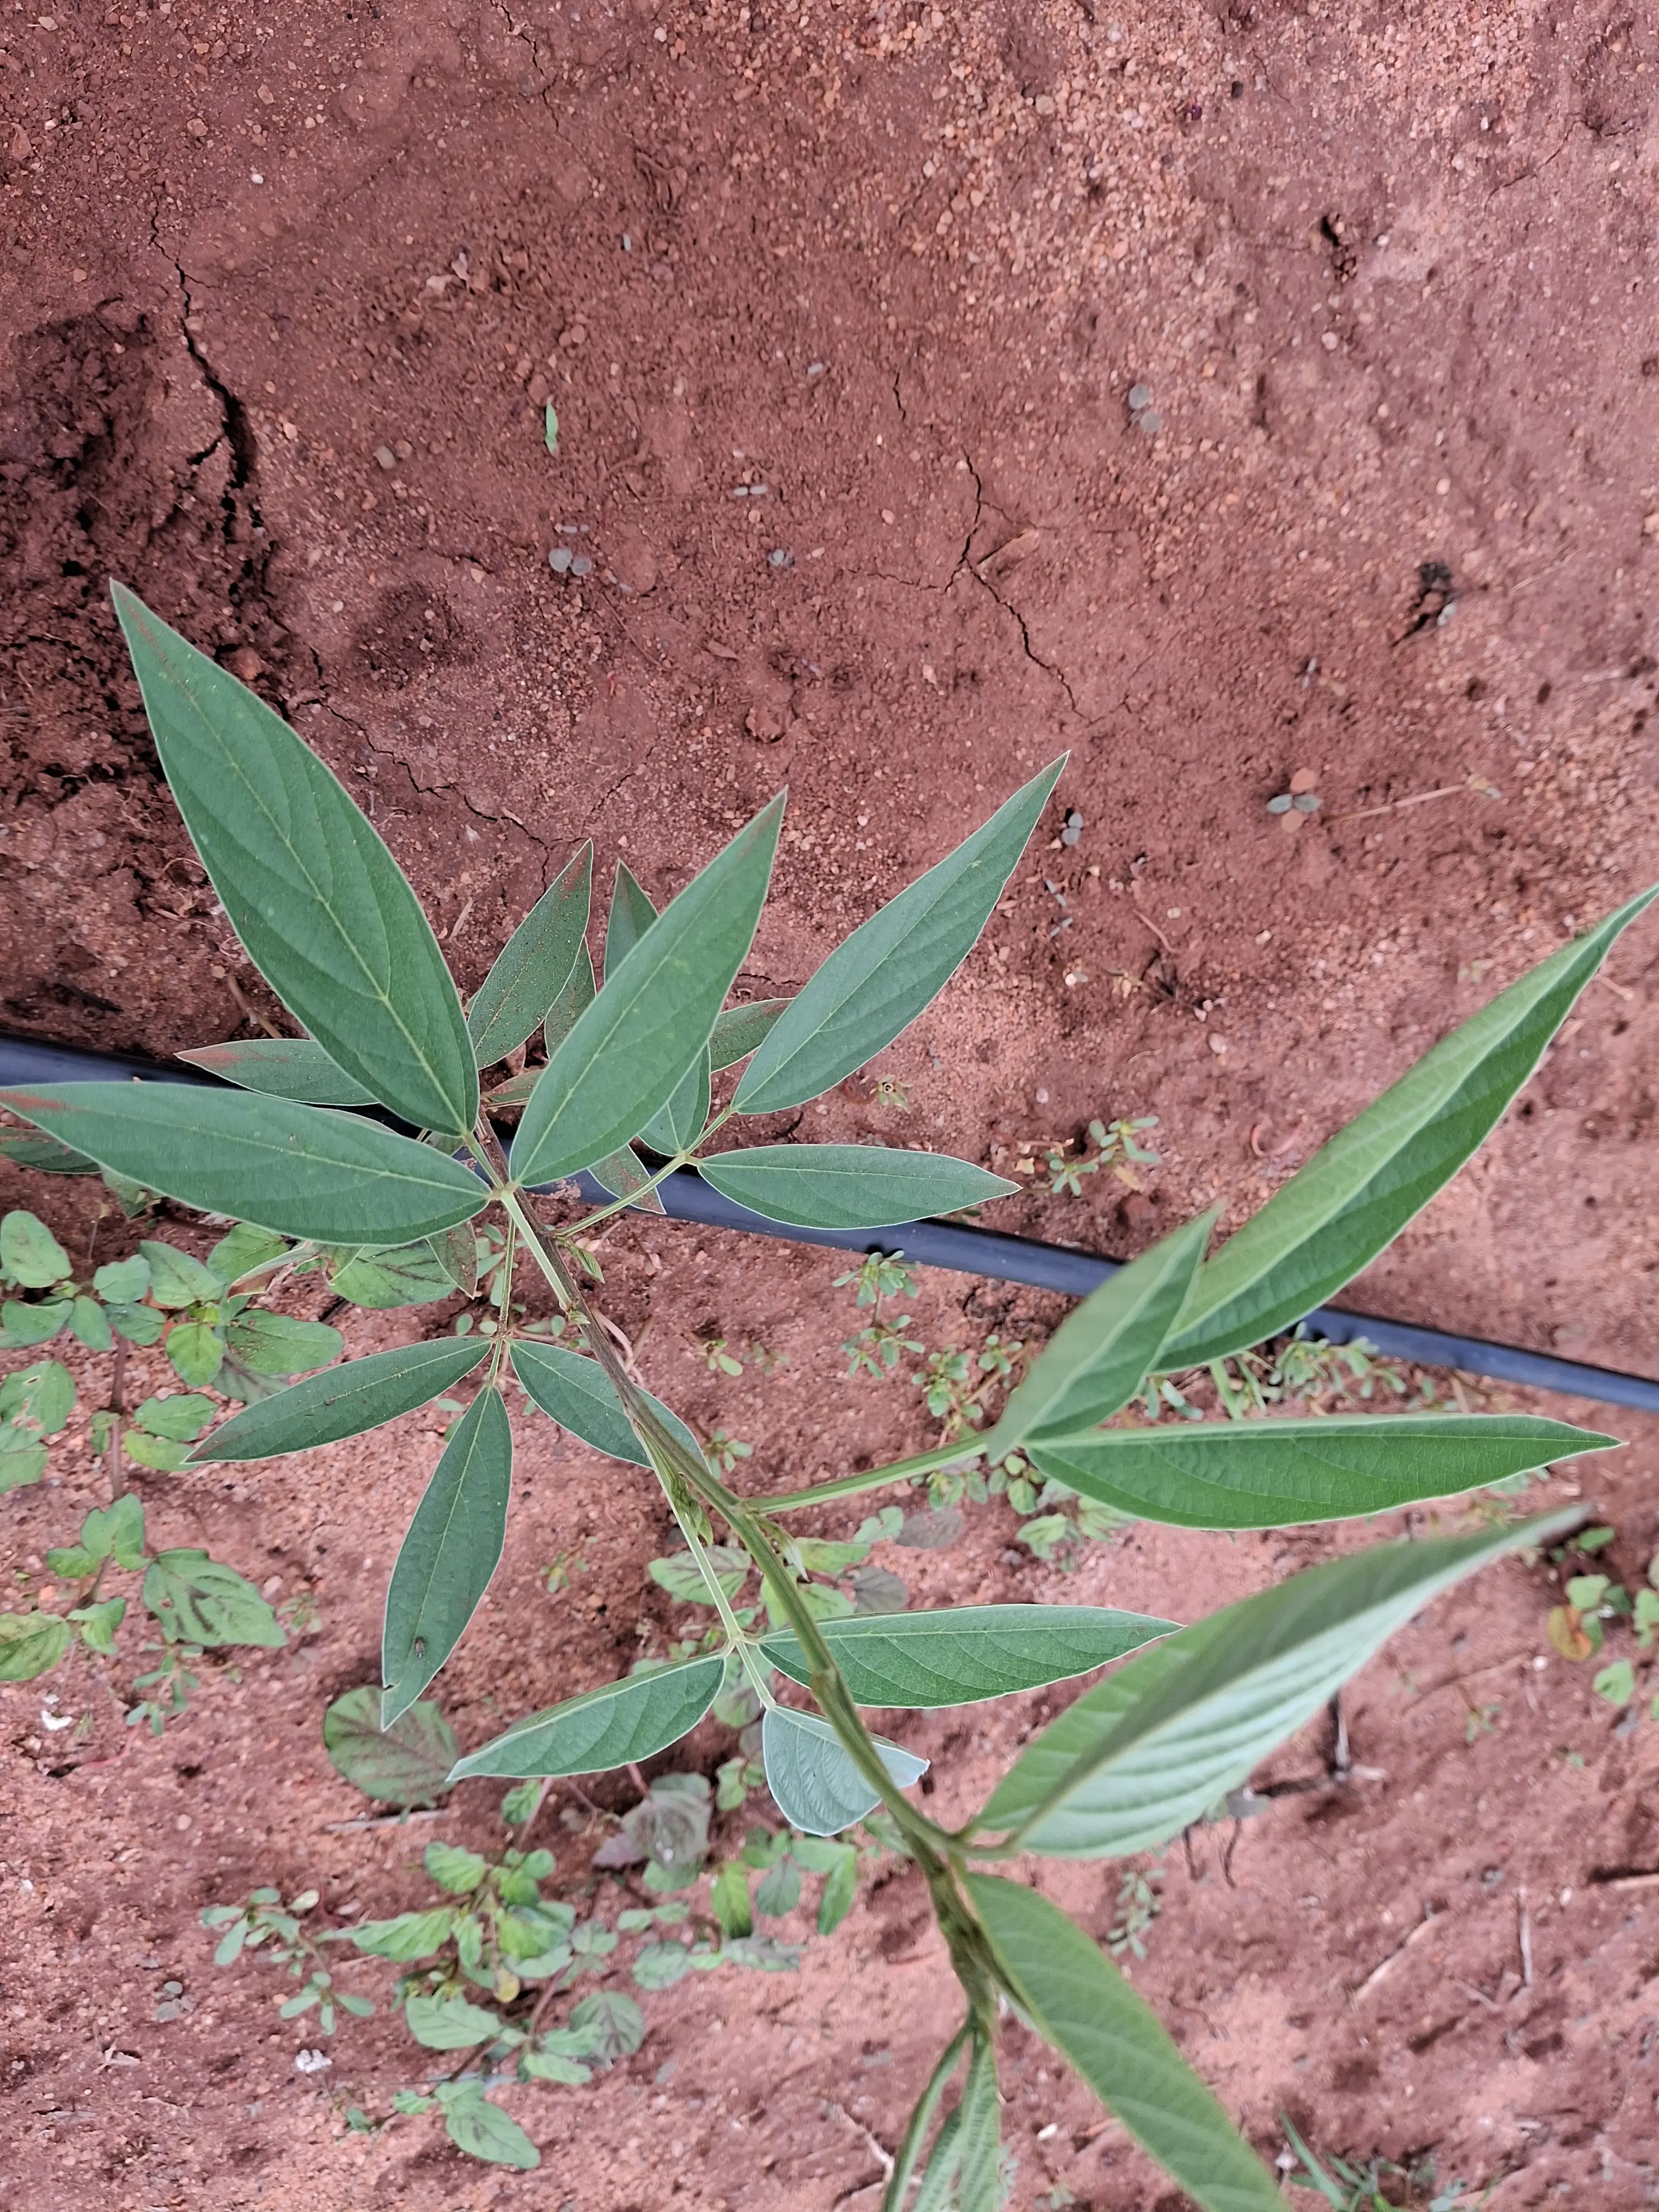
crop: pigeonpea
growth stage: vegetative
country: Kenya
